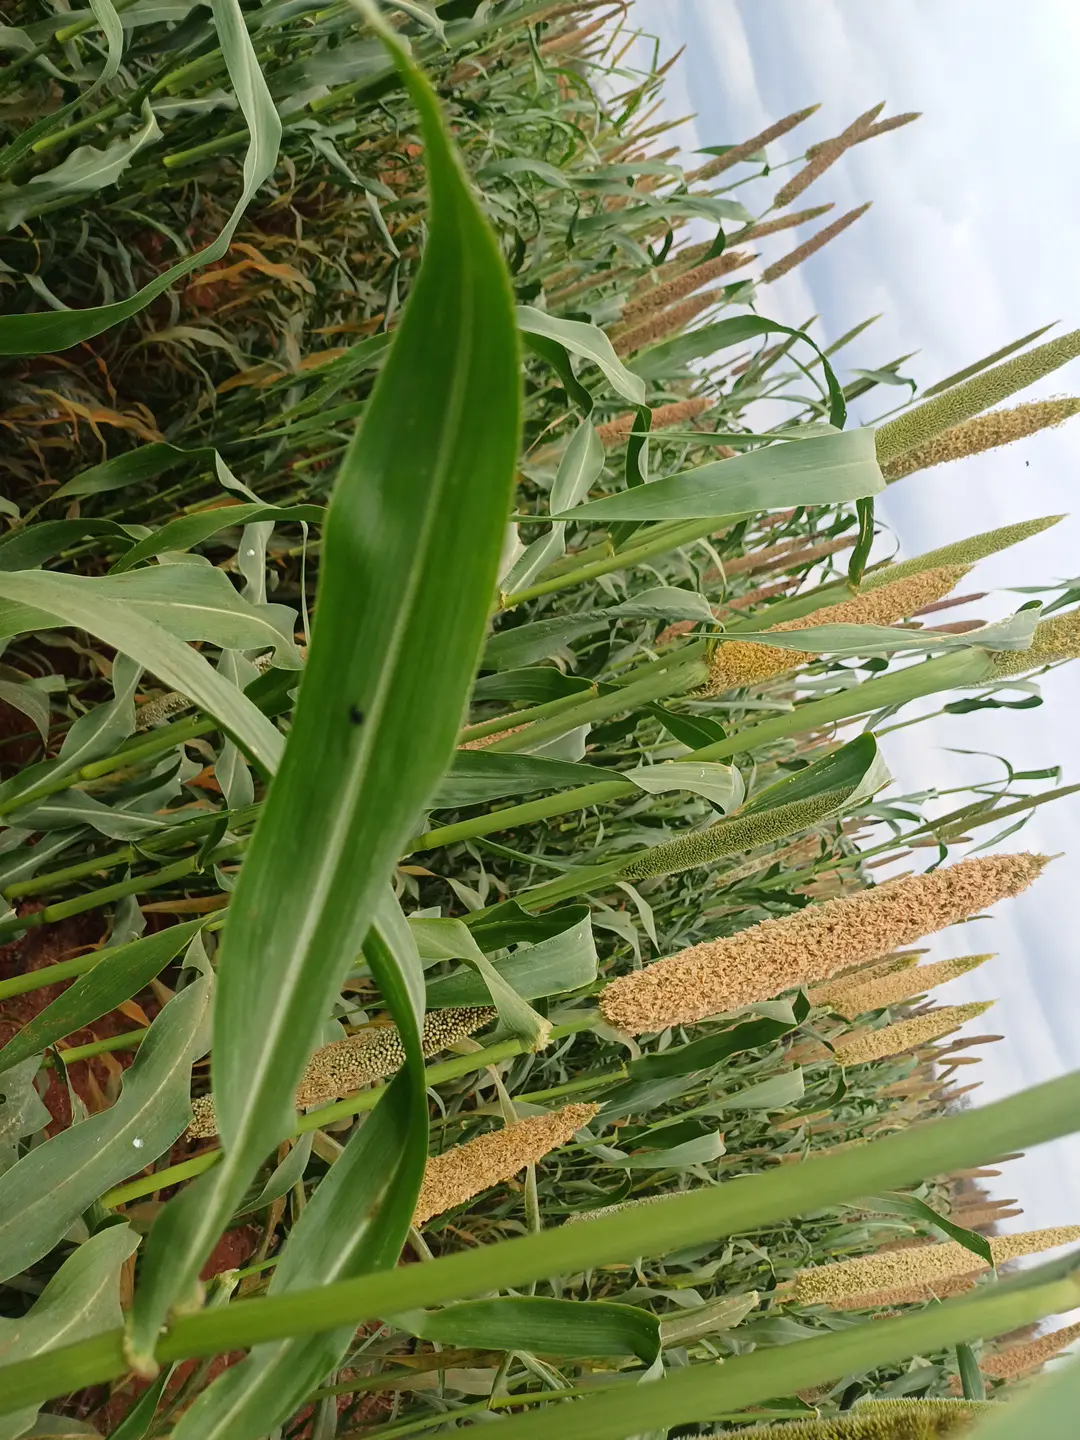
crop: pearl millet
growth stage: filling grain
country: Kenya
